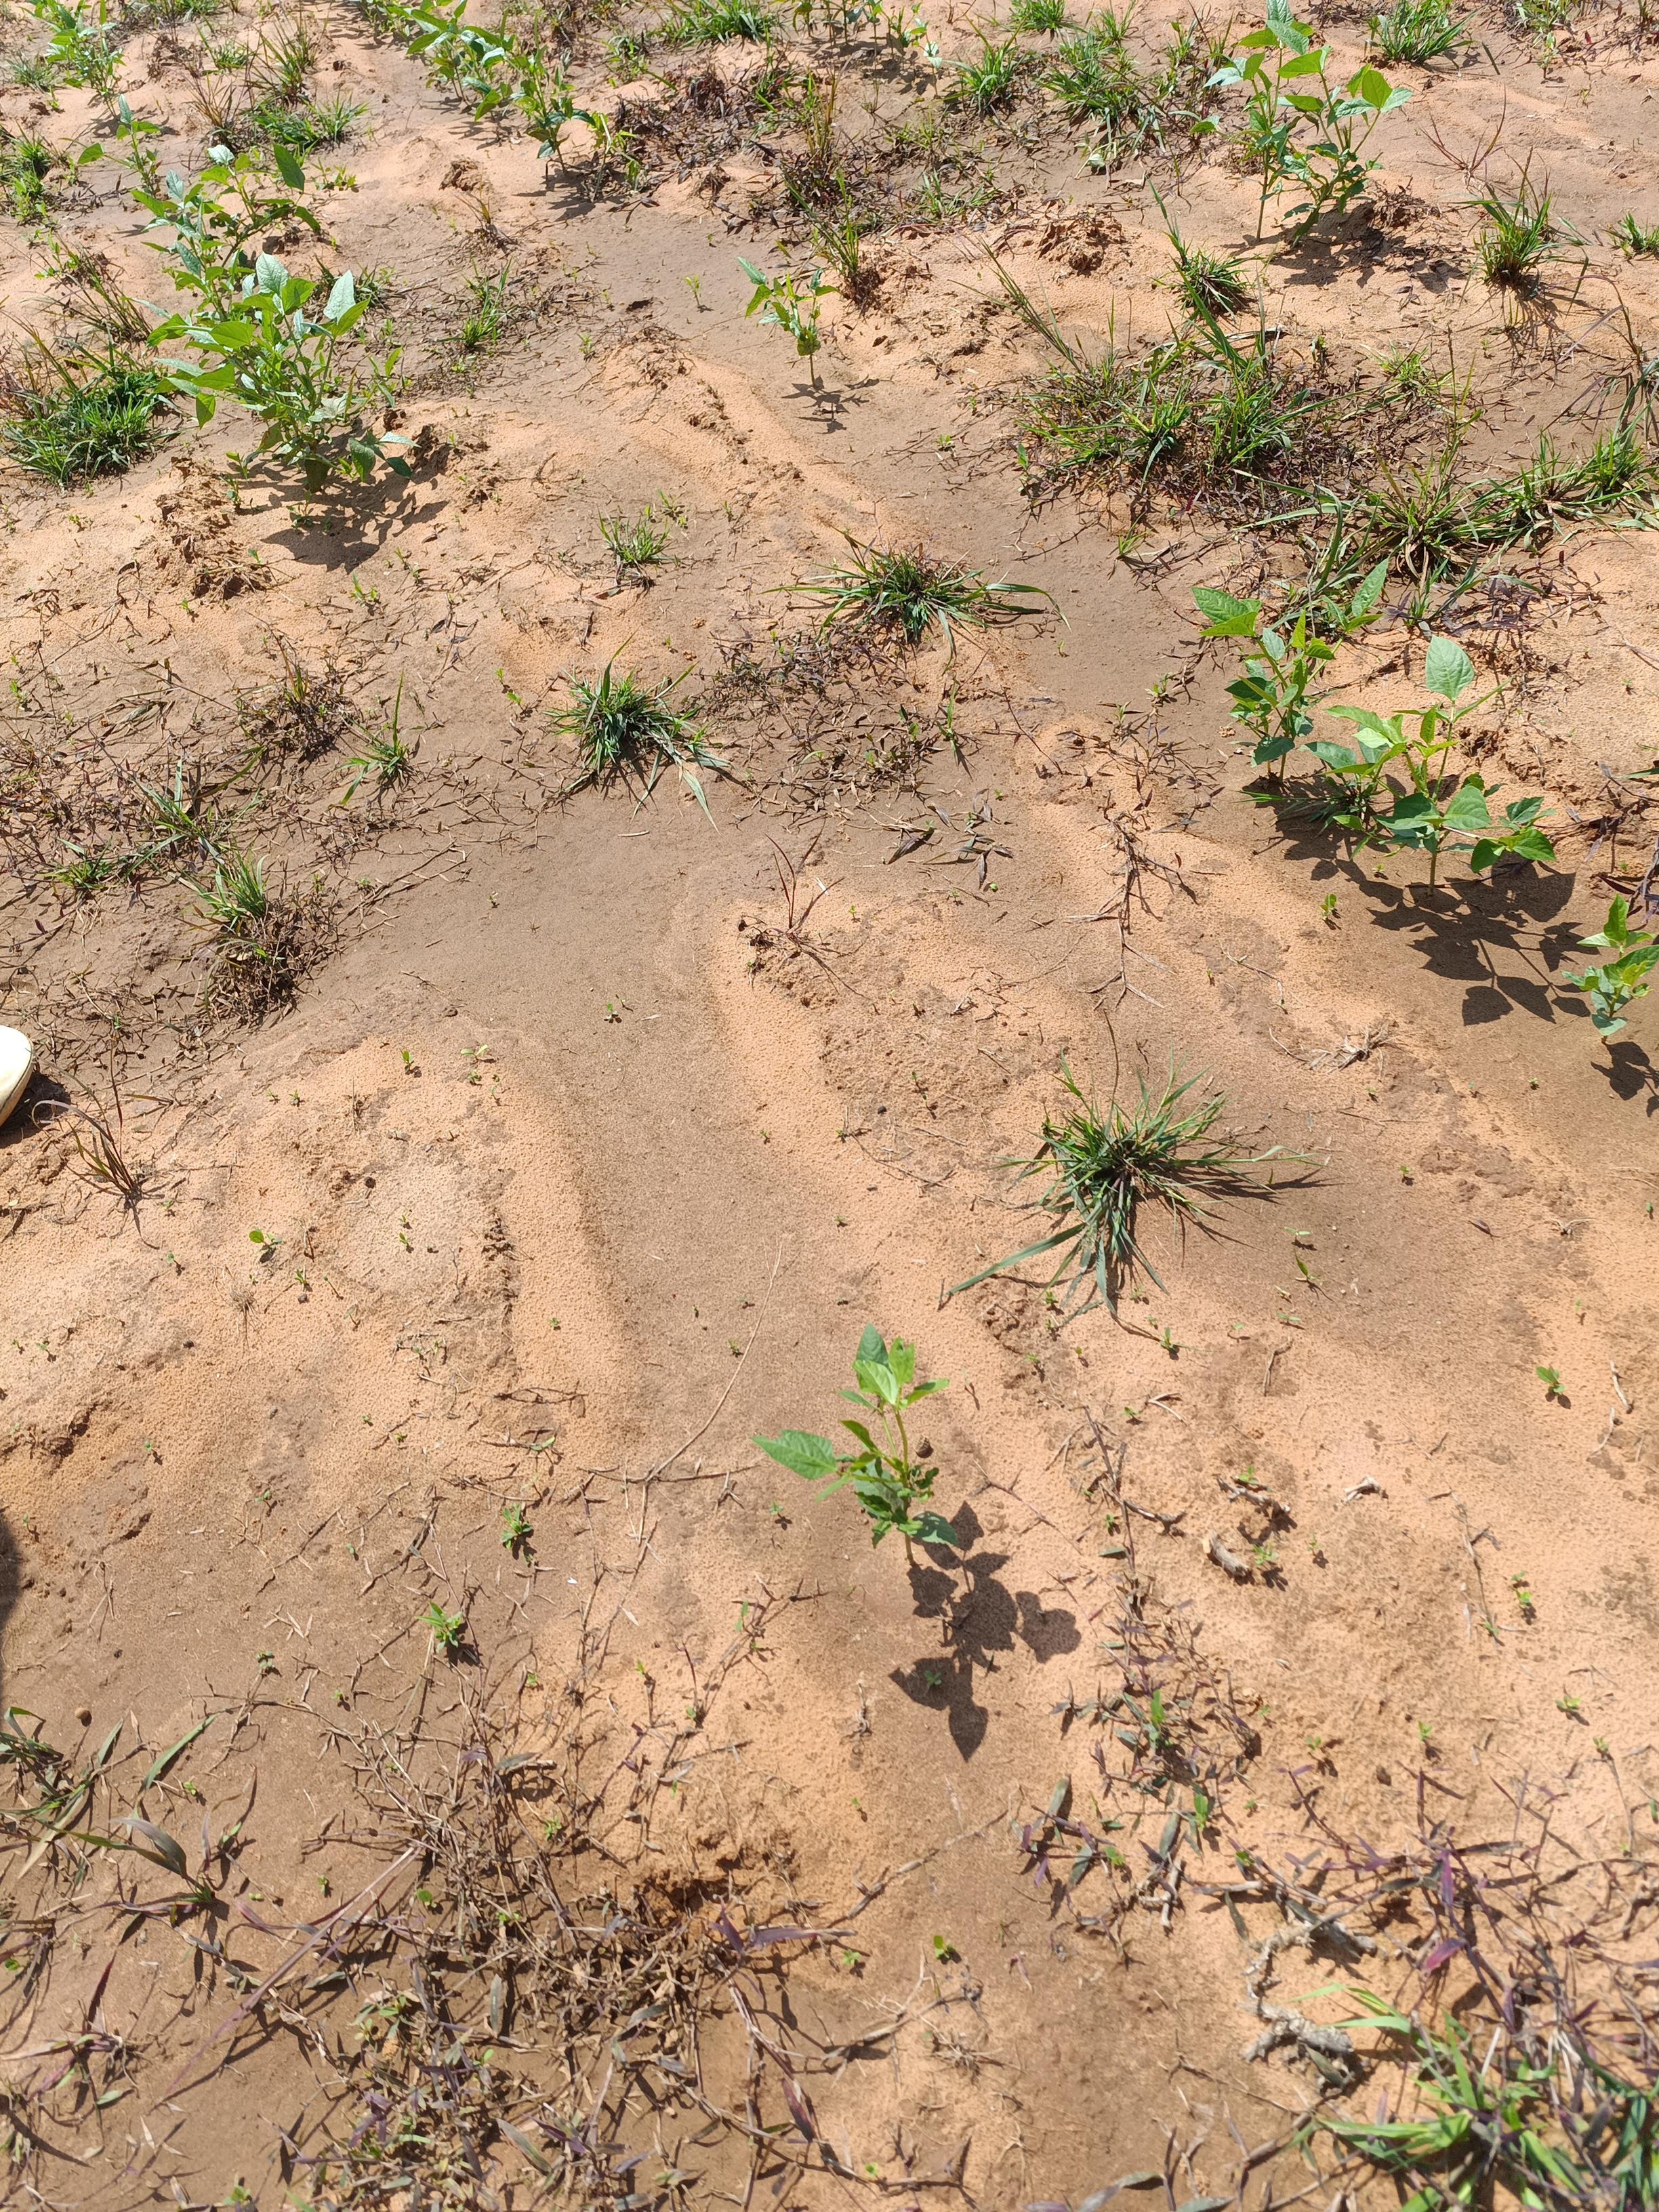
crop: cowpea
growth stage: emergence
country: Nigeria
